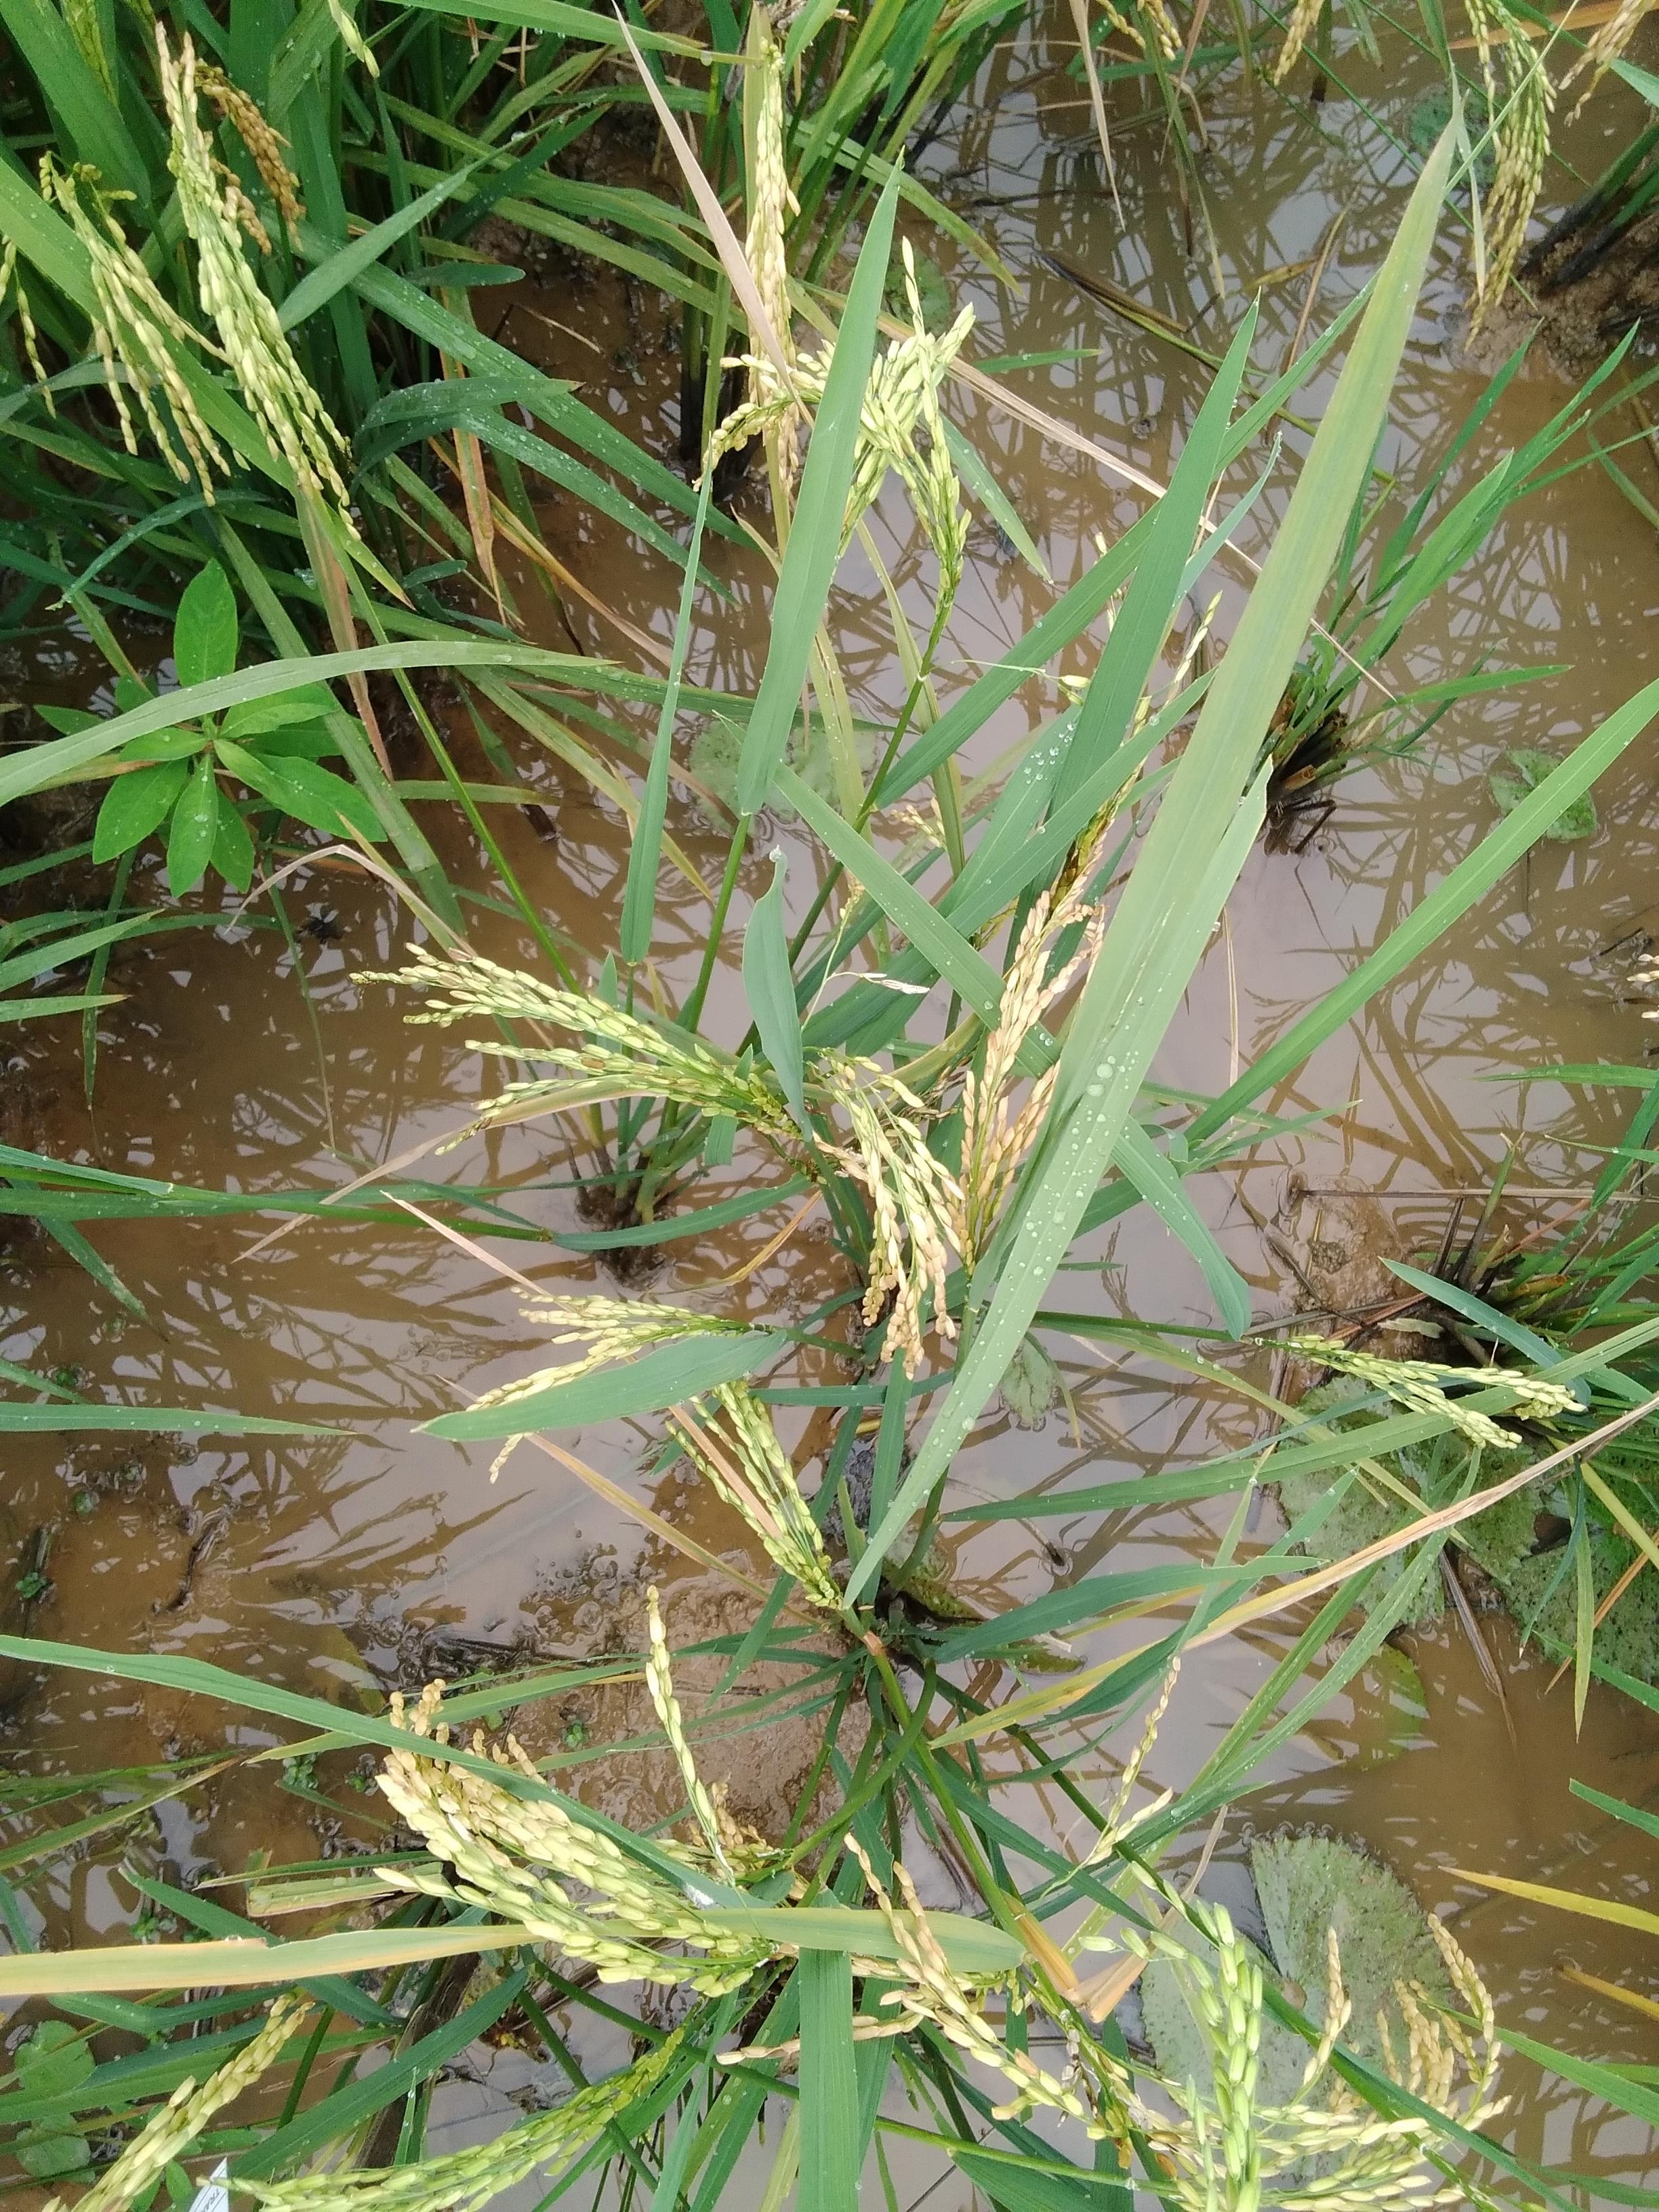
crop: rice
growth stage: ripening
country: Nigeria
